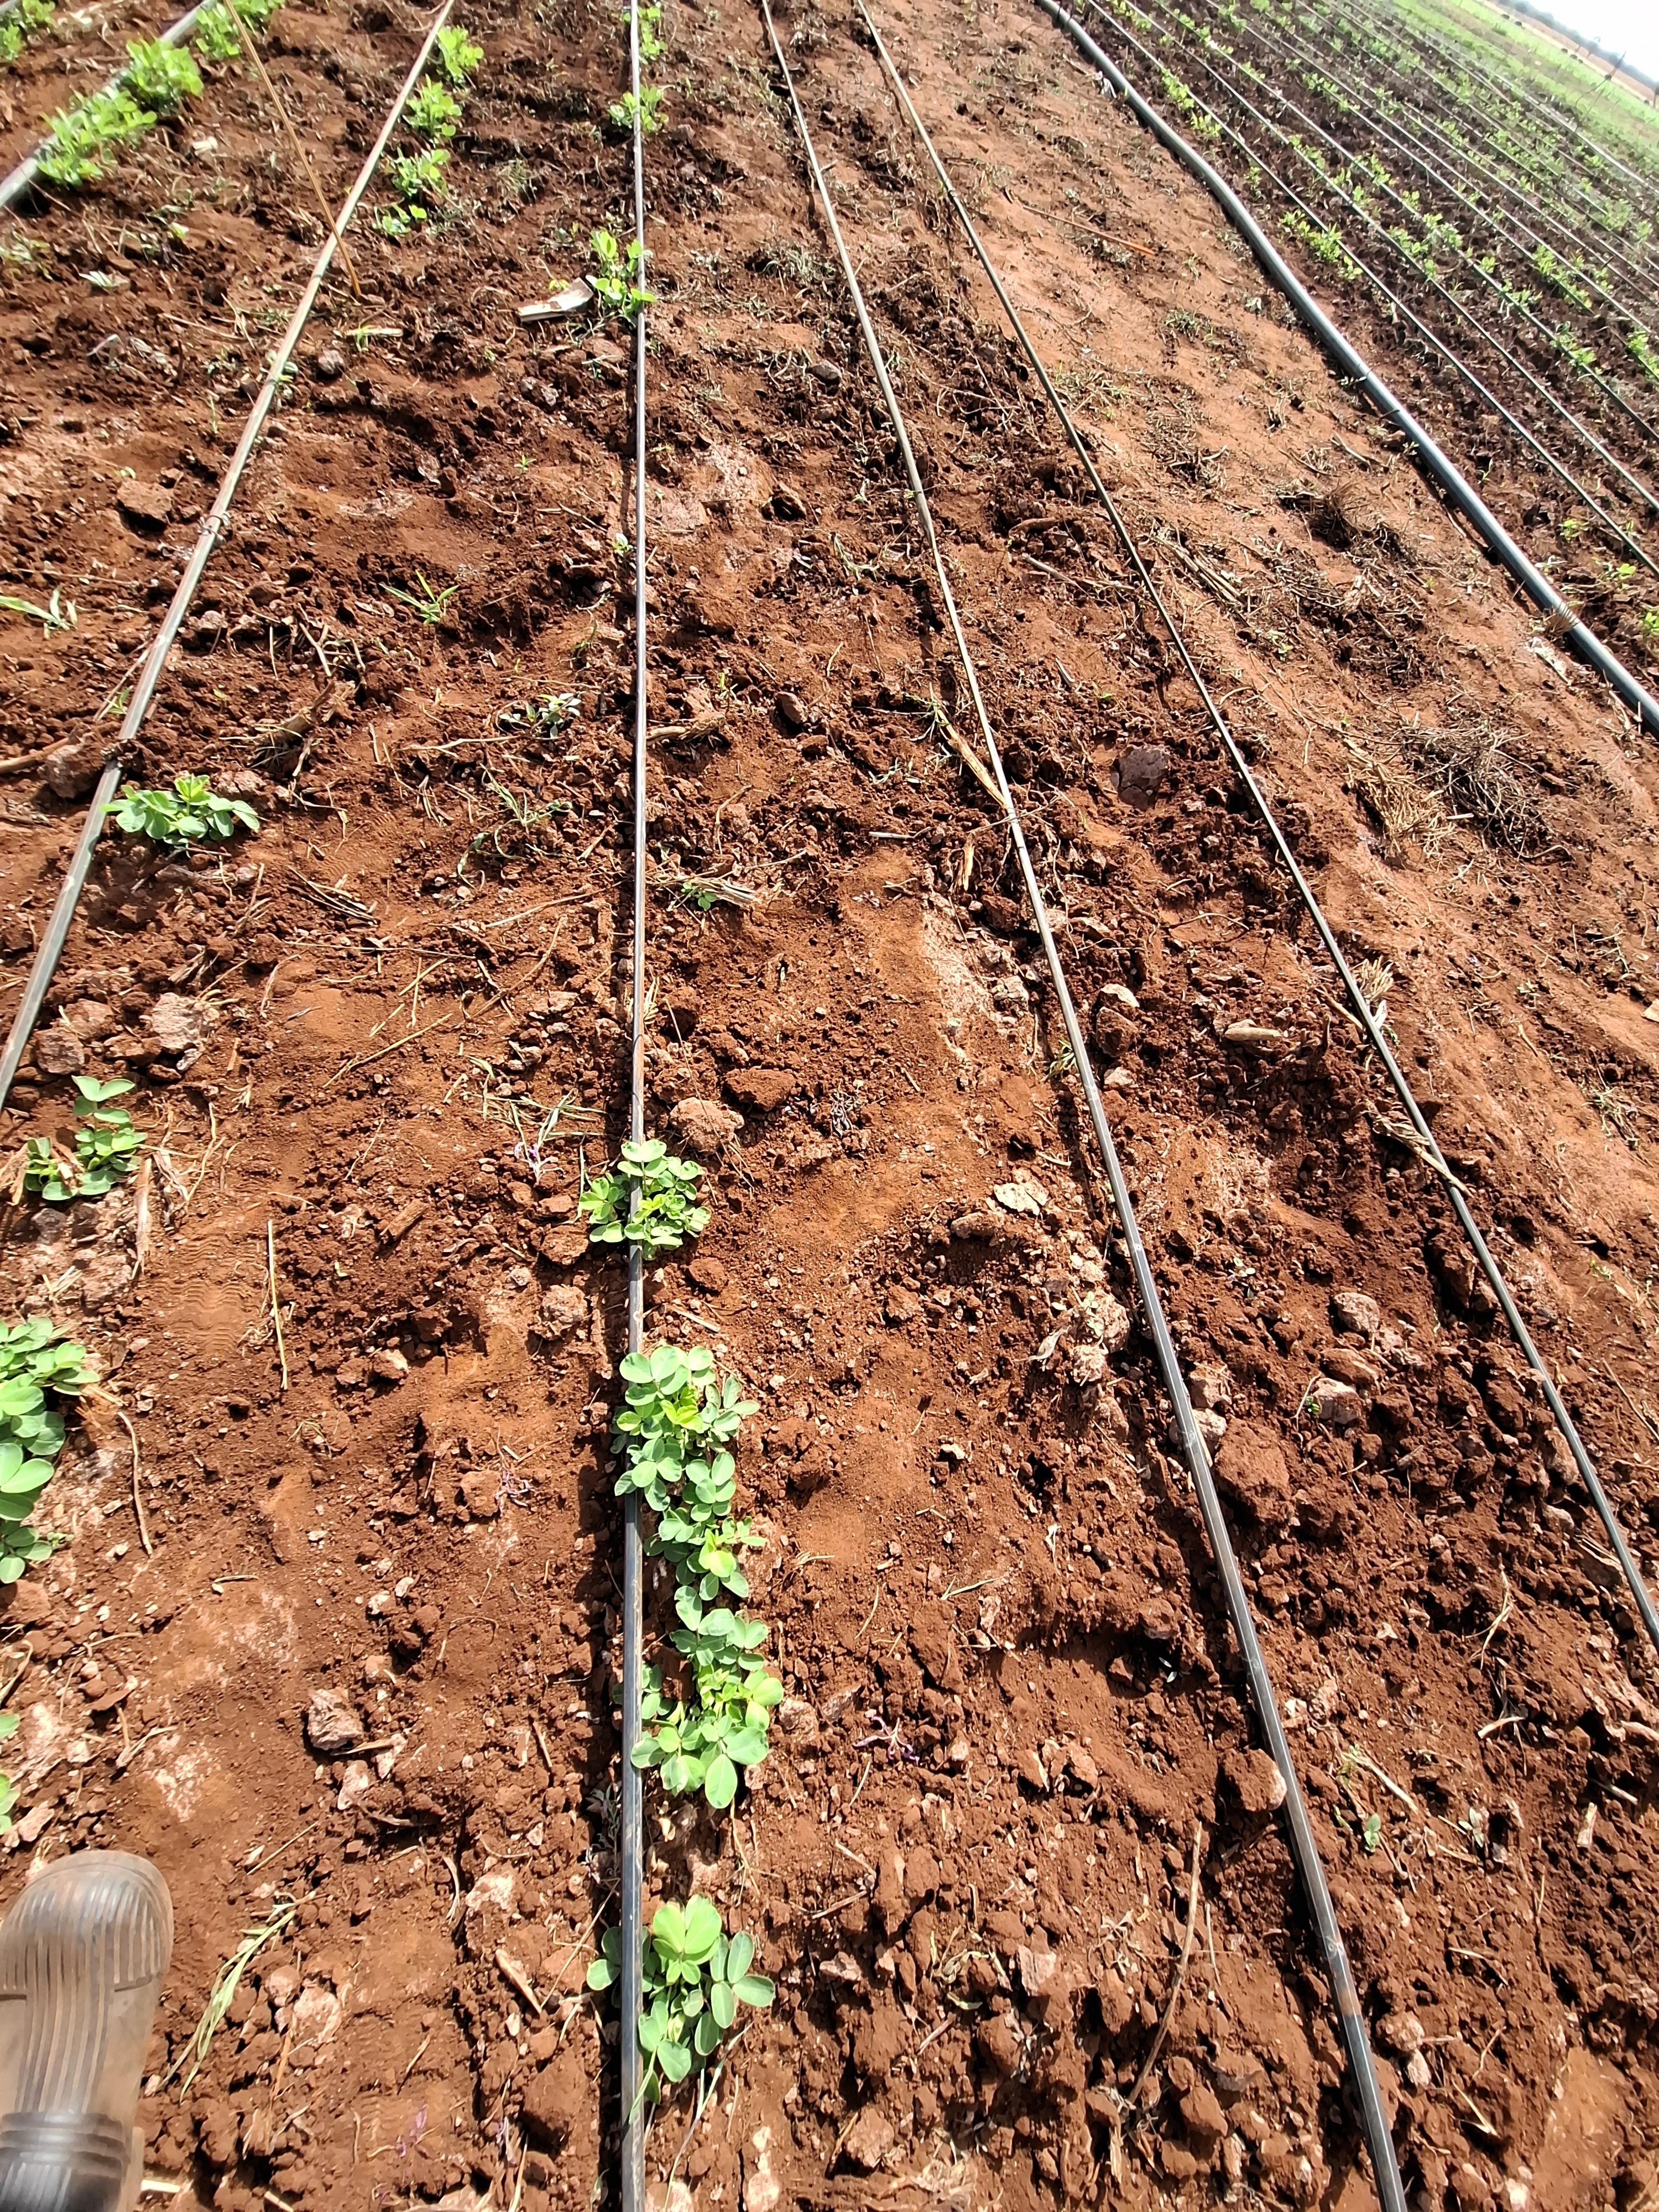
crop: groundnut
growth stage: vegetative
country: Kenya
